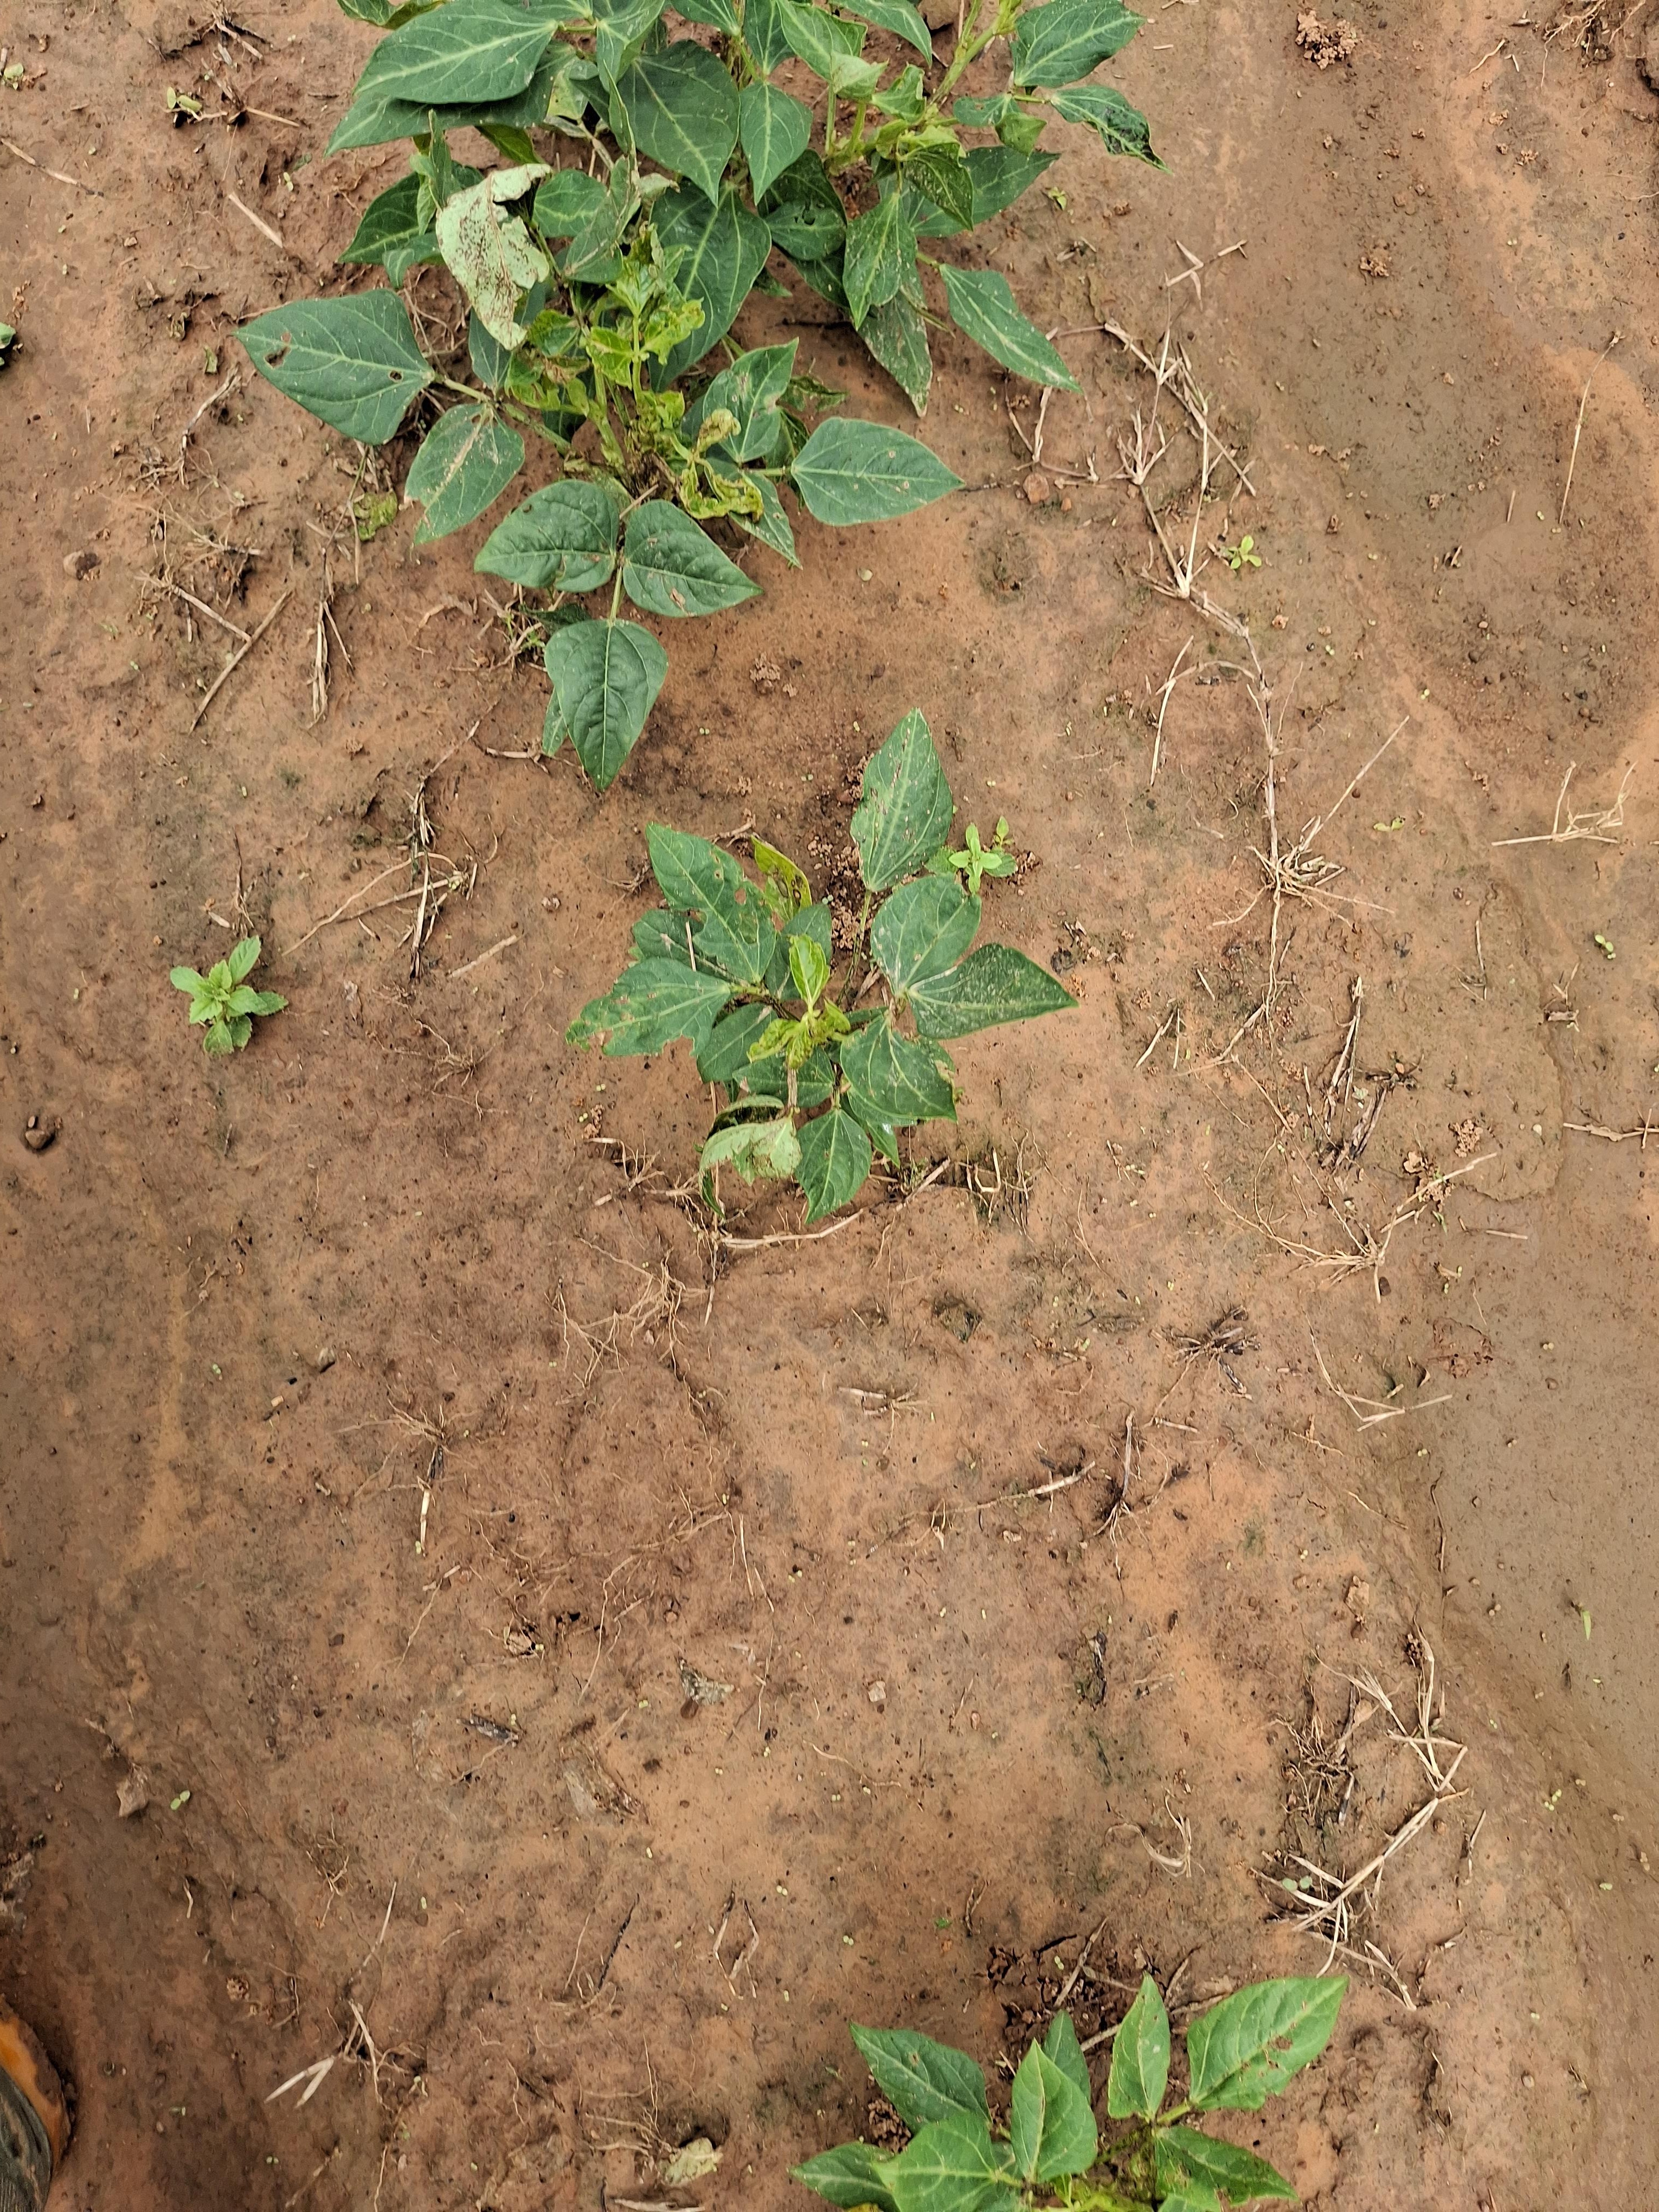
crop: cowpea
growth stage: vegetative
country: Nigeria
